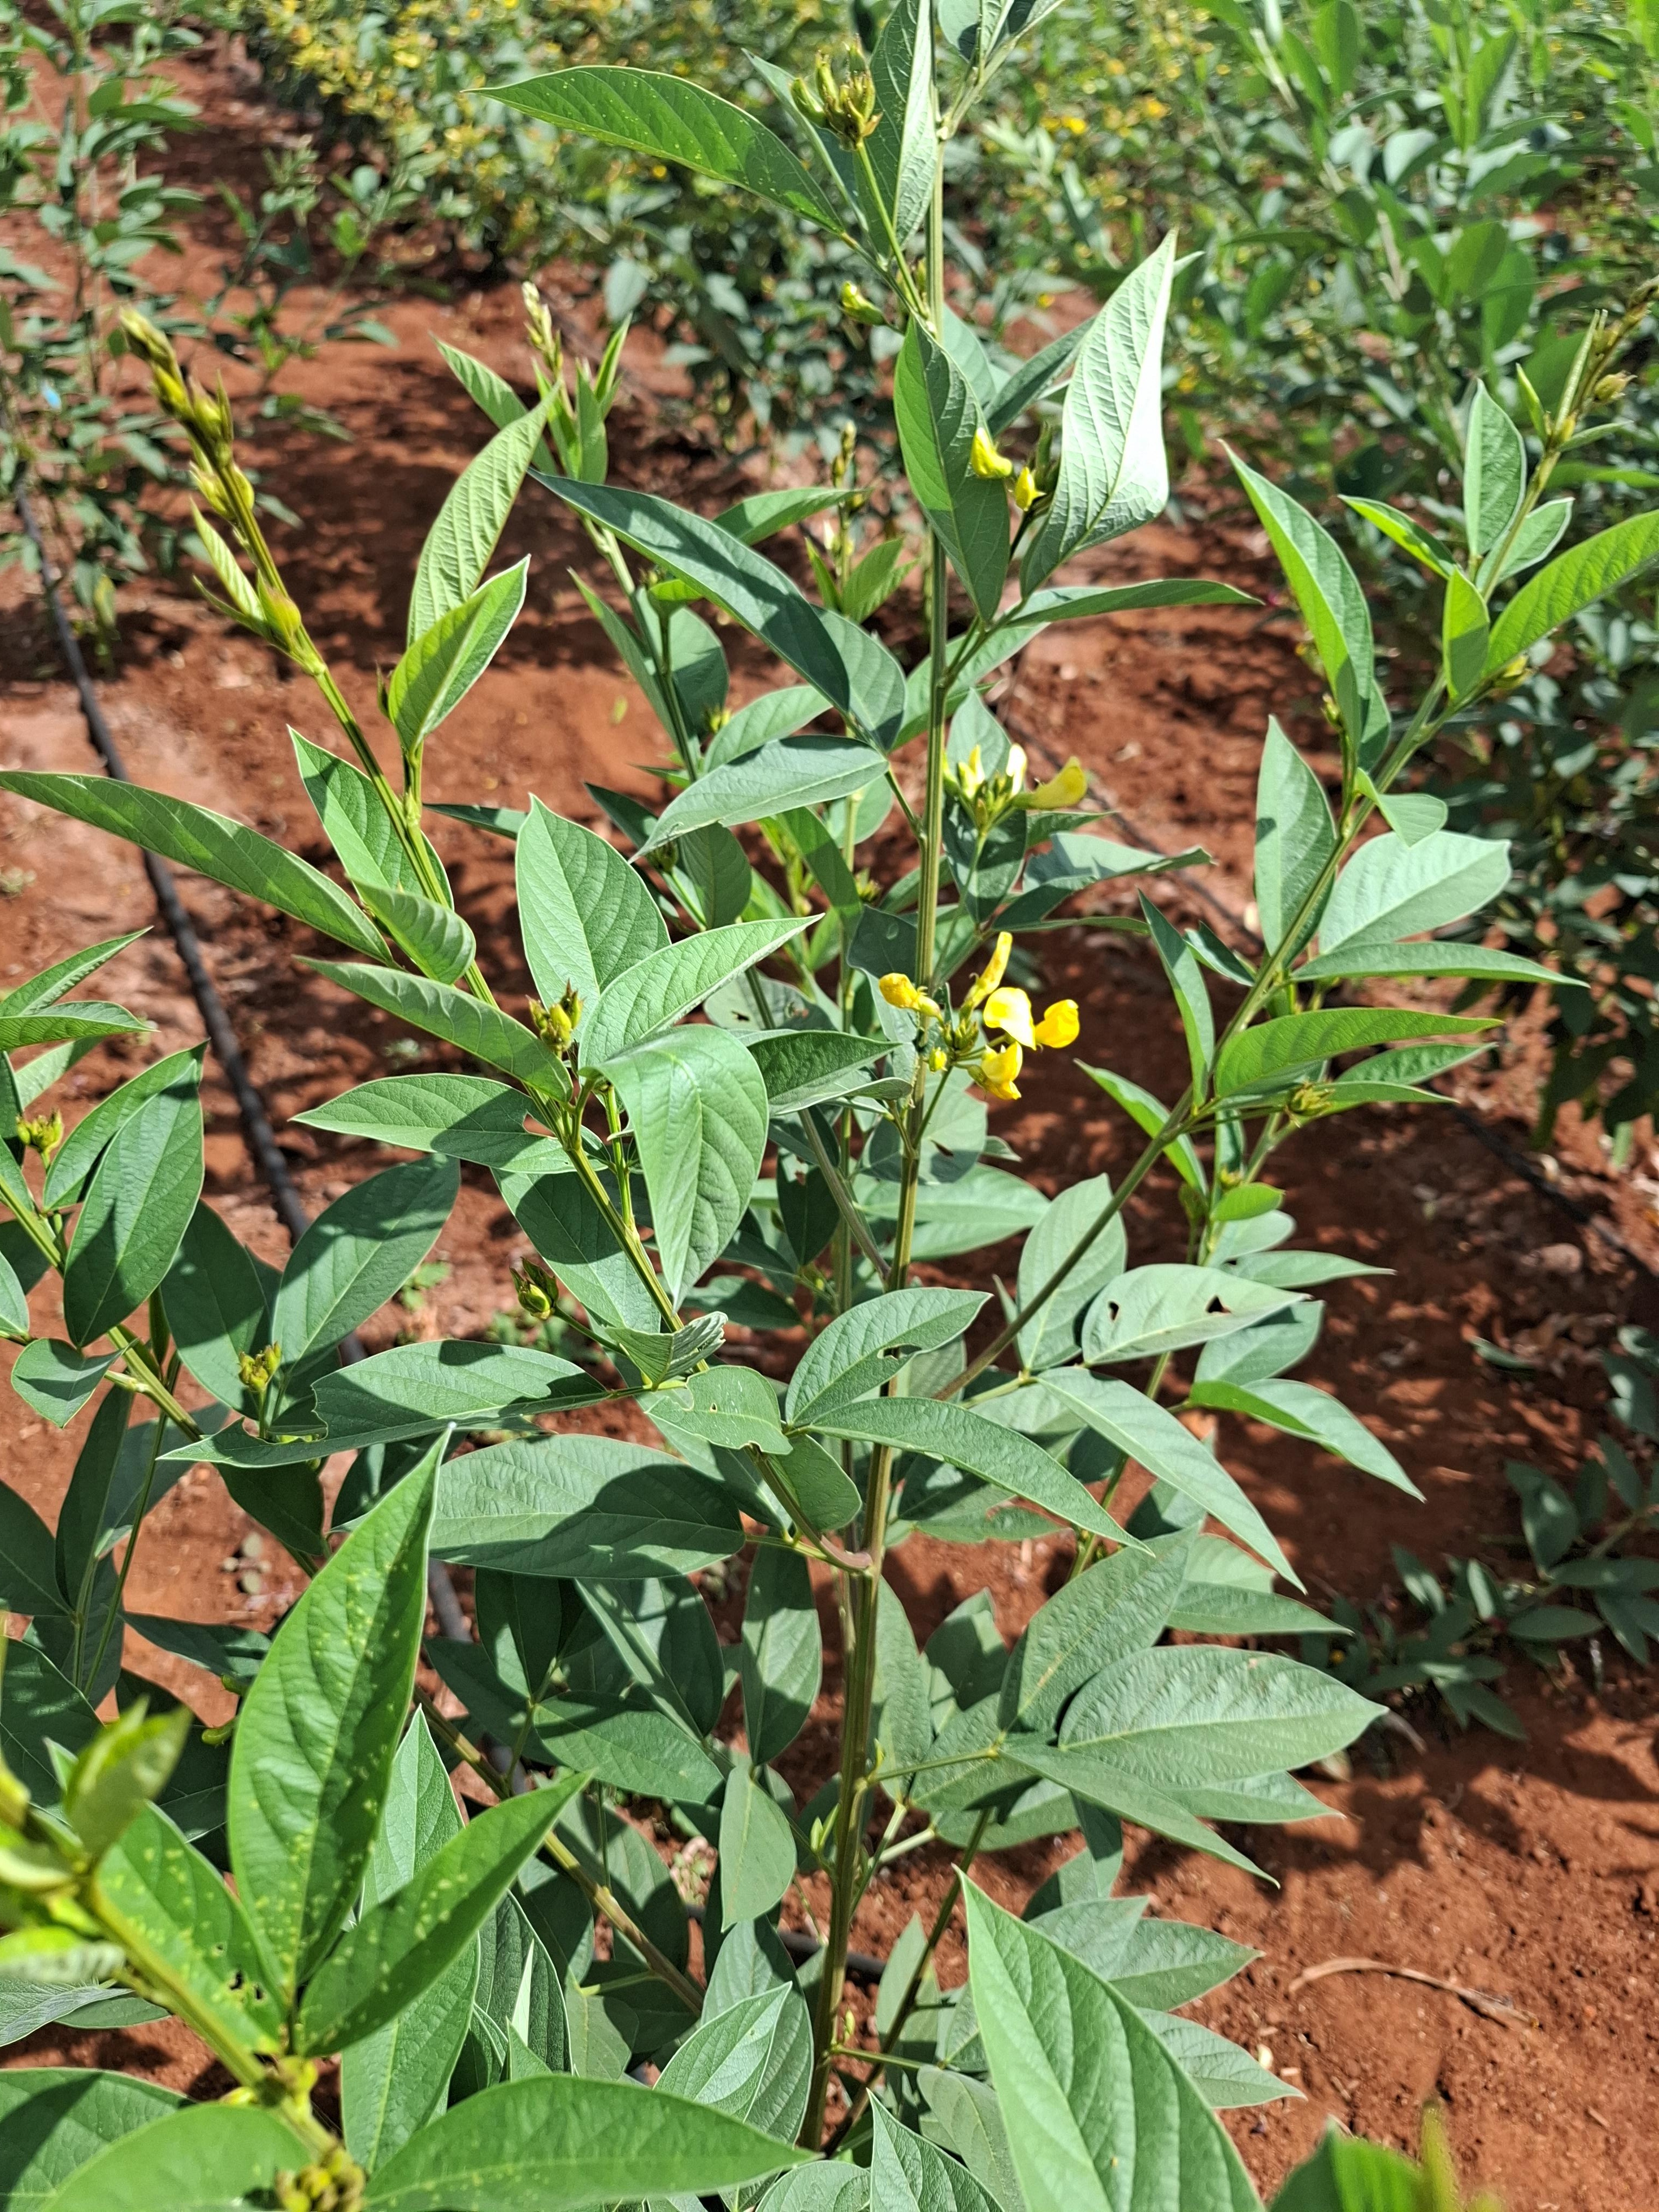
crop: pigeonpea
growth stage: development pod
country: Kenya
